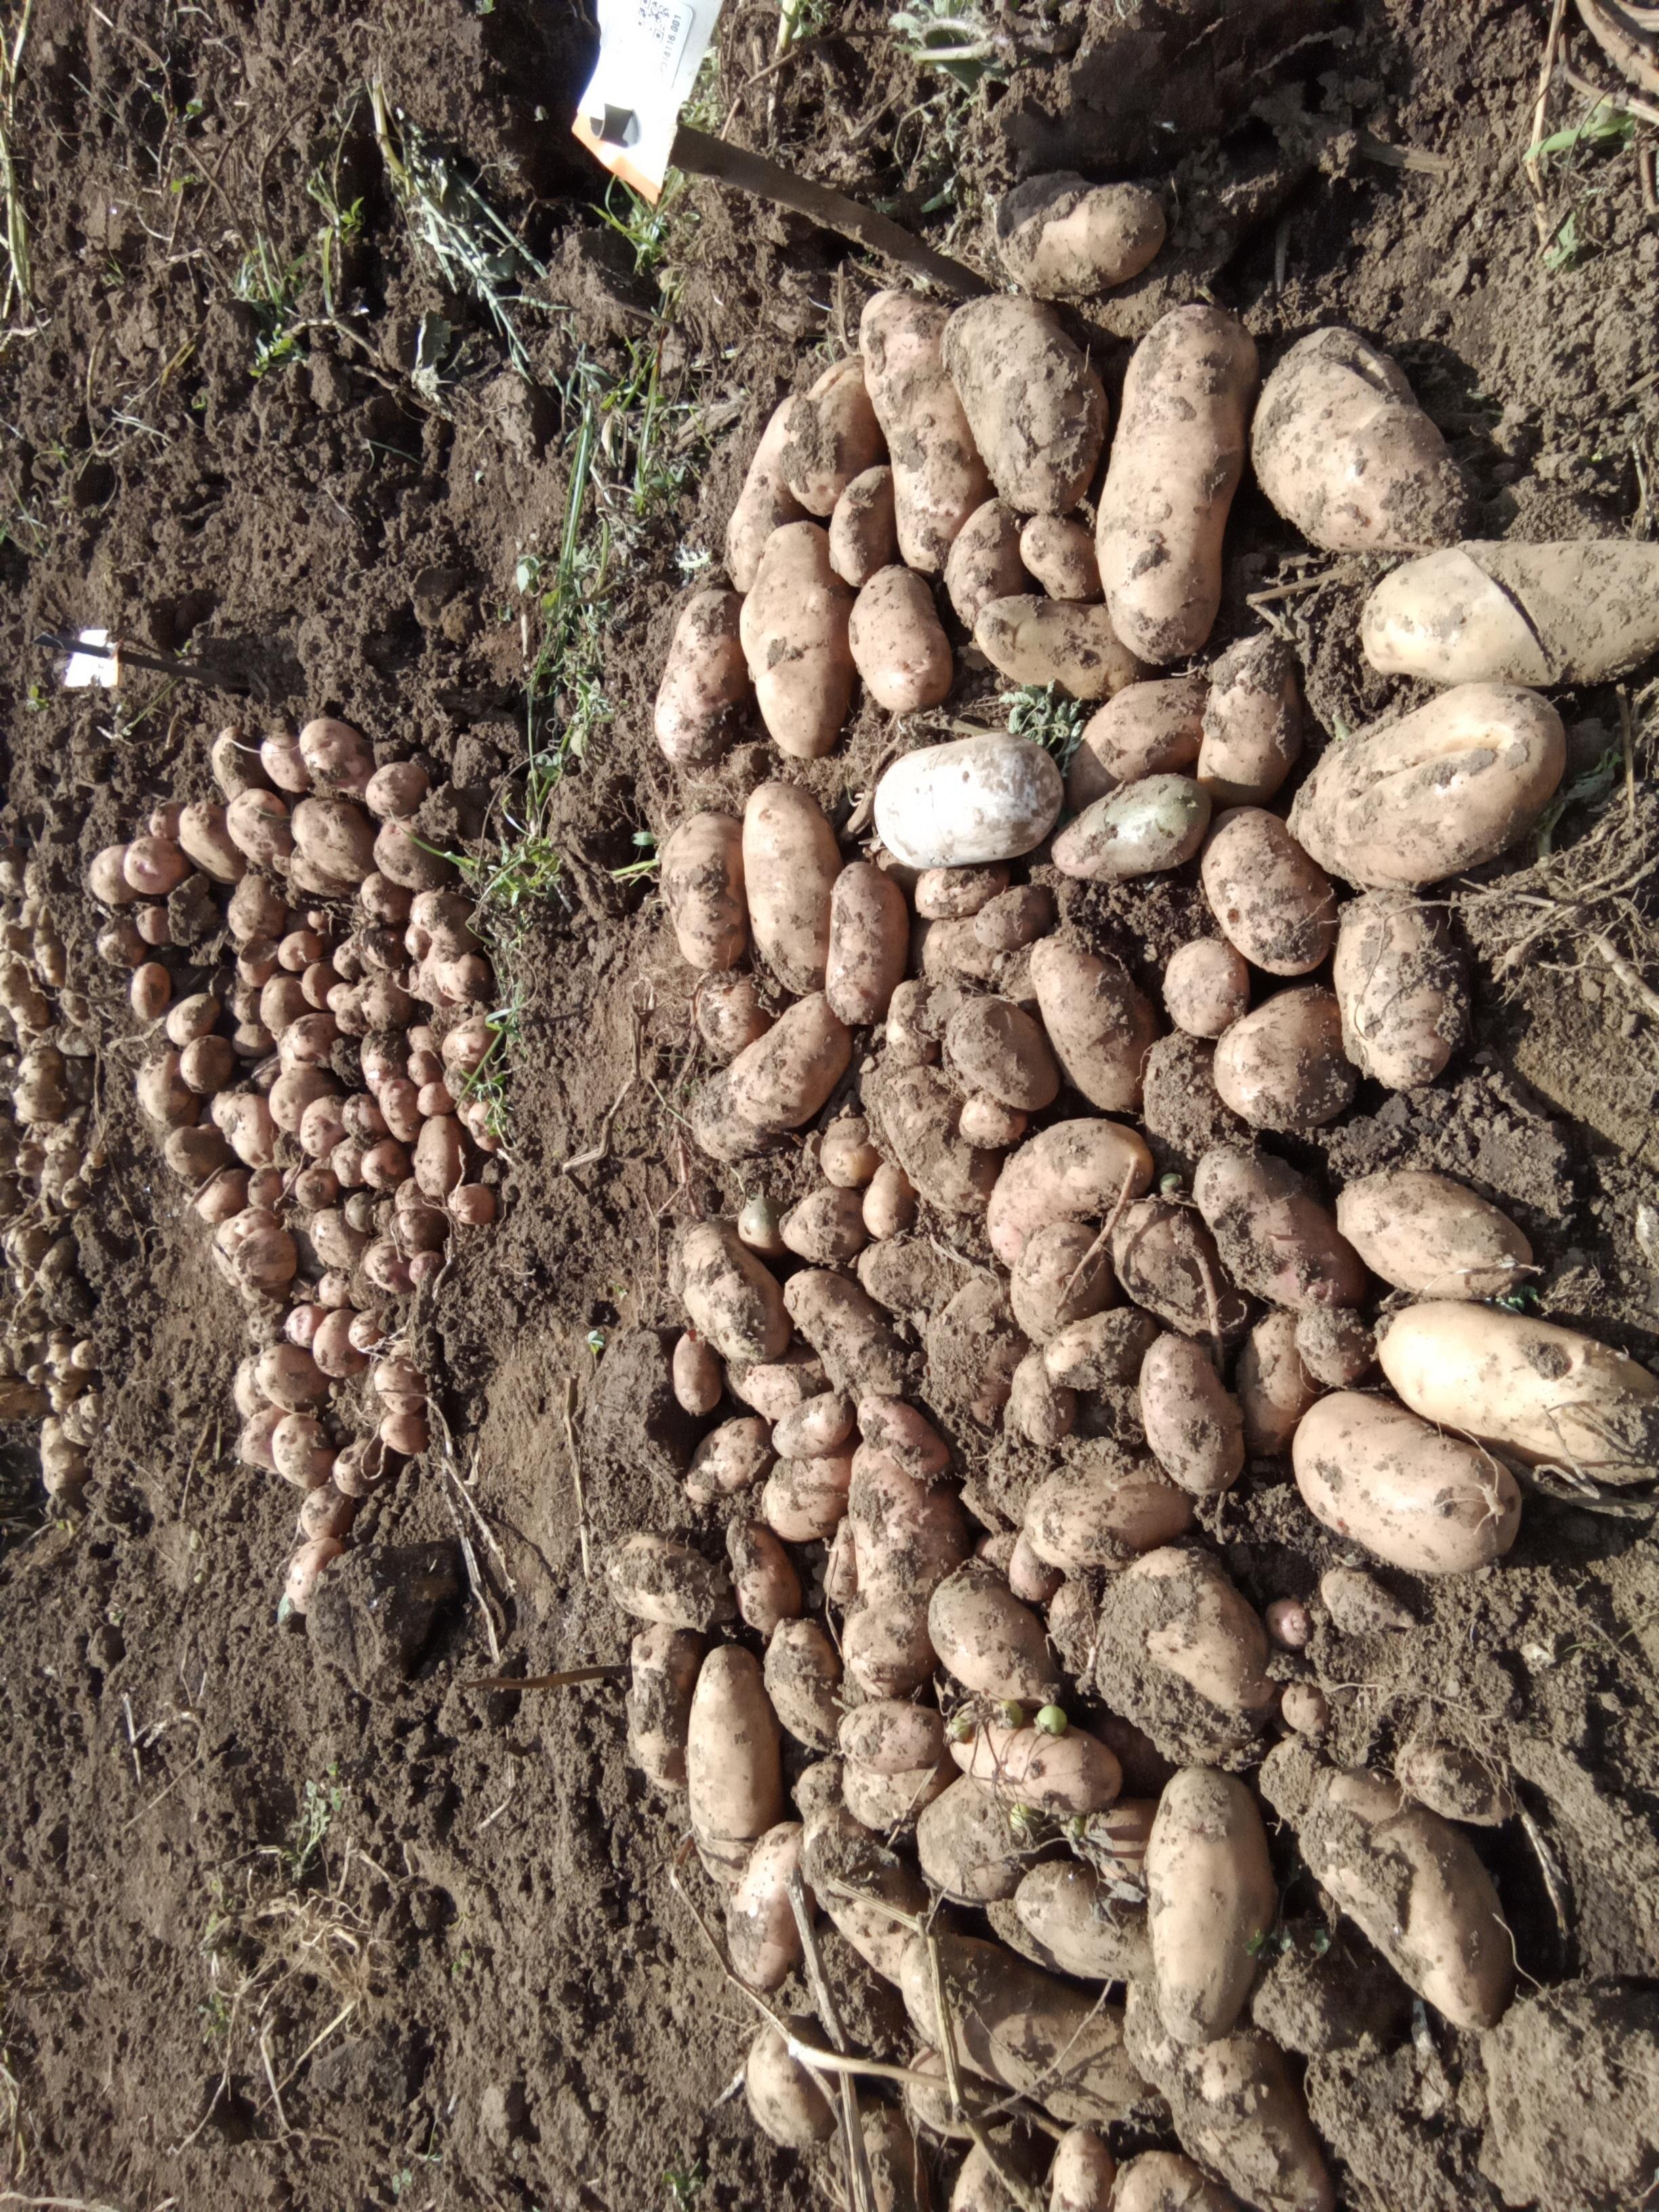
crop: potato
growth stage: harvest
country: Kenya
